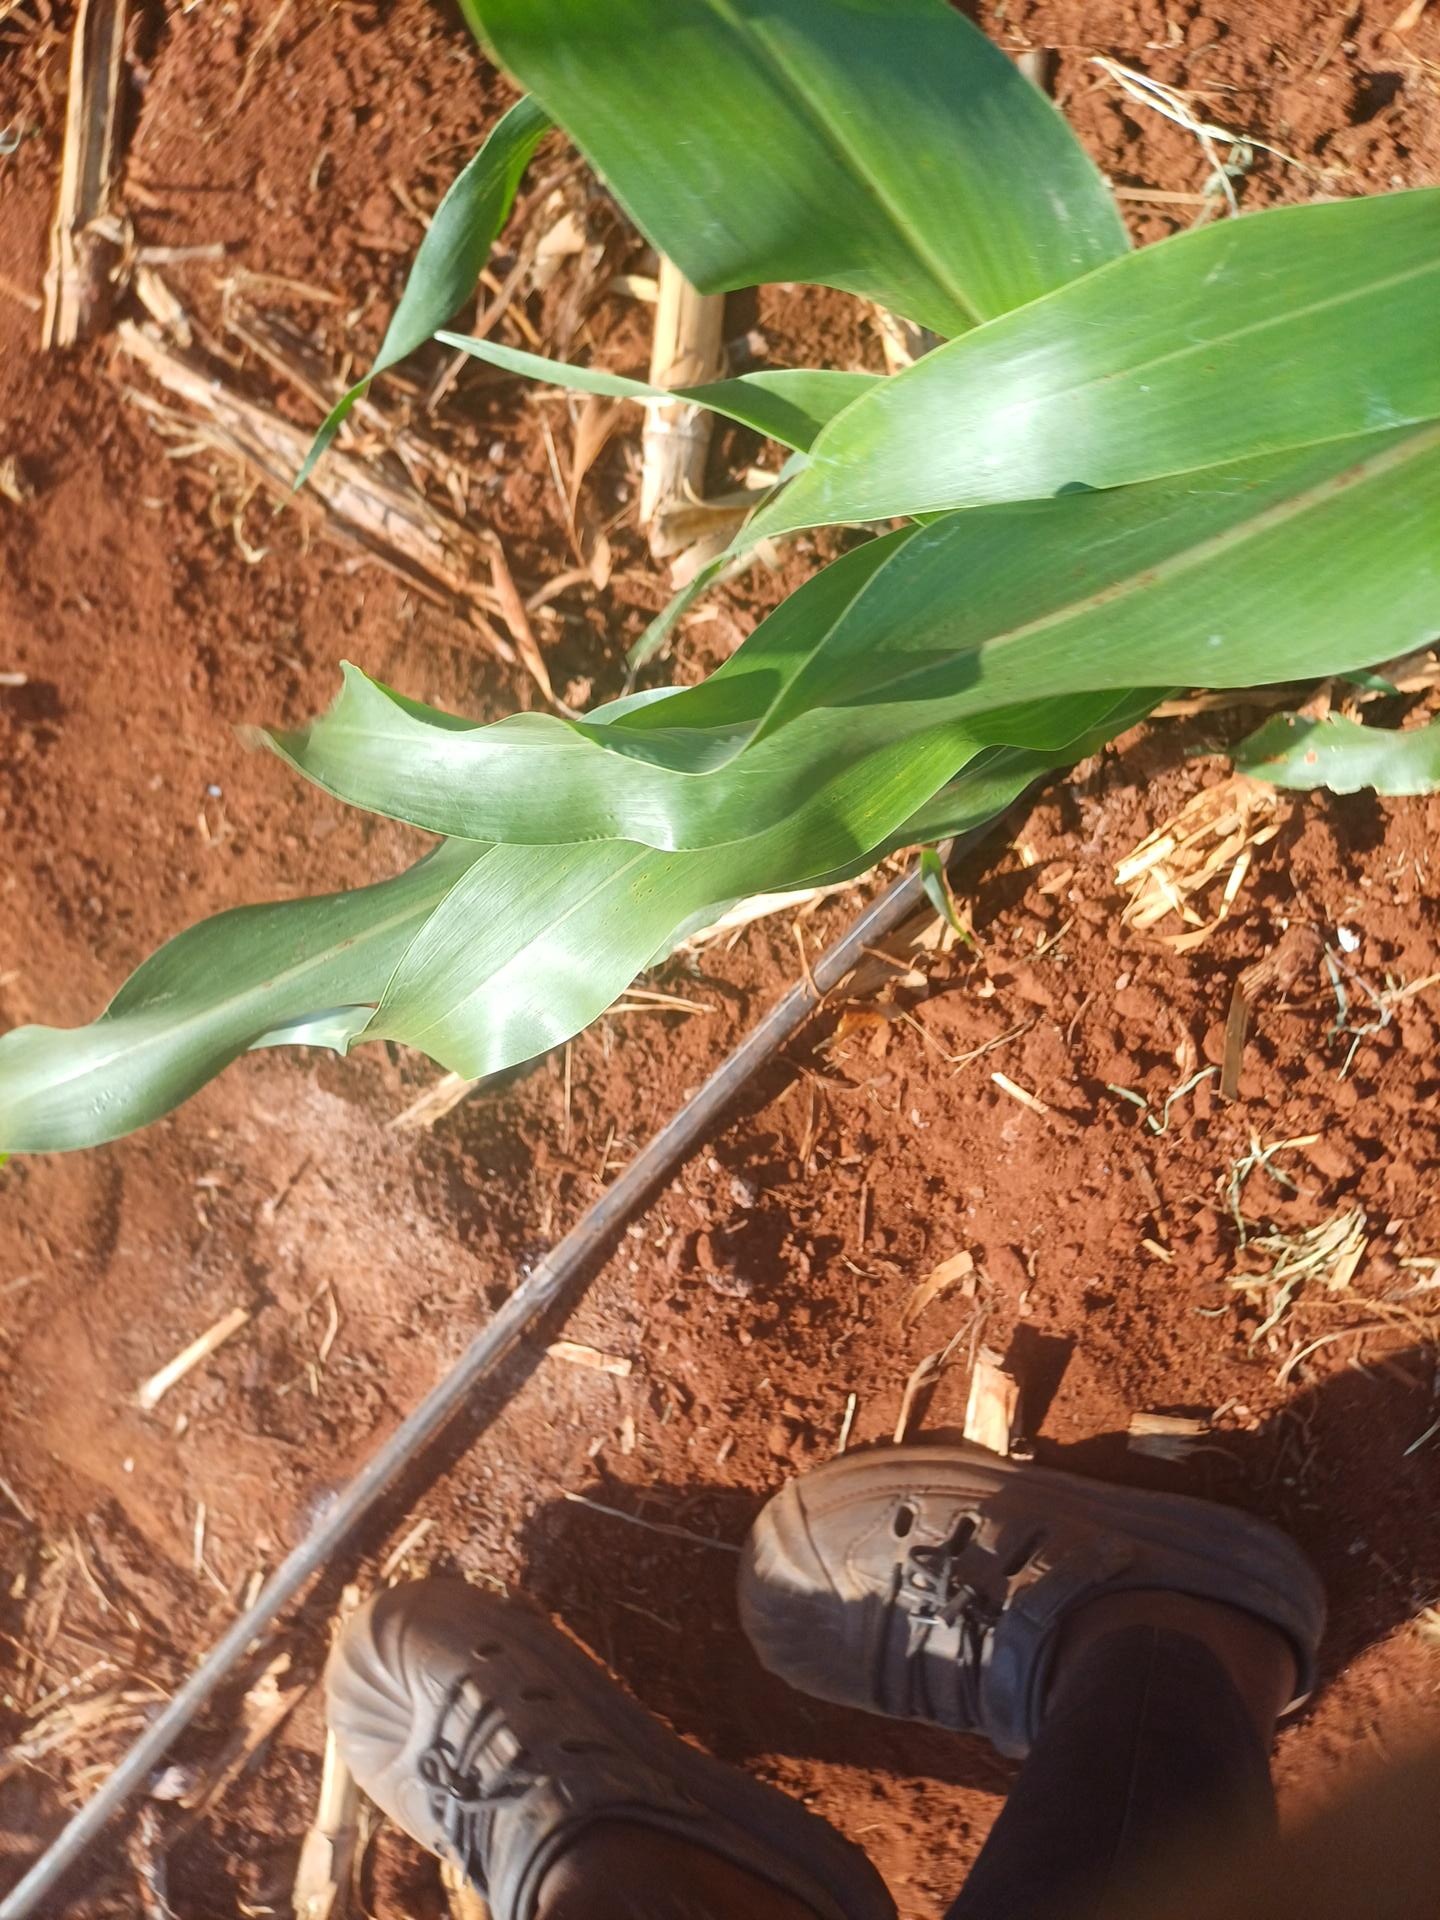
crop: sorghum
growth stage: vegetative
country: Kenya
